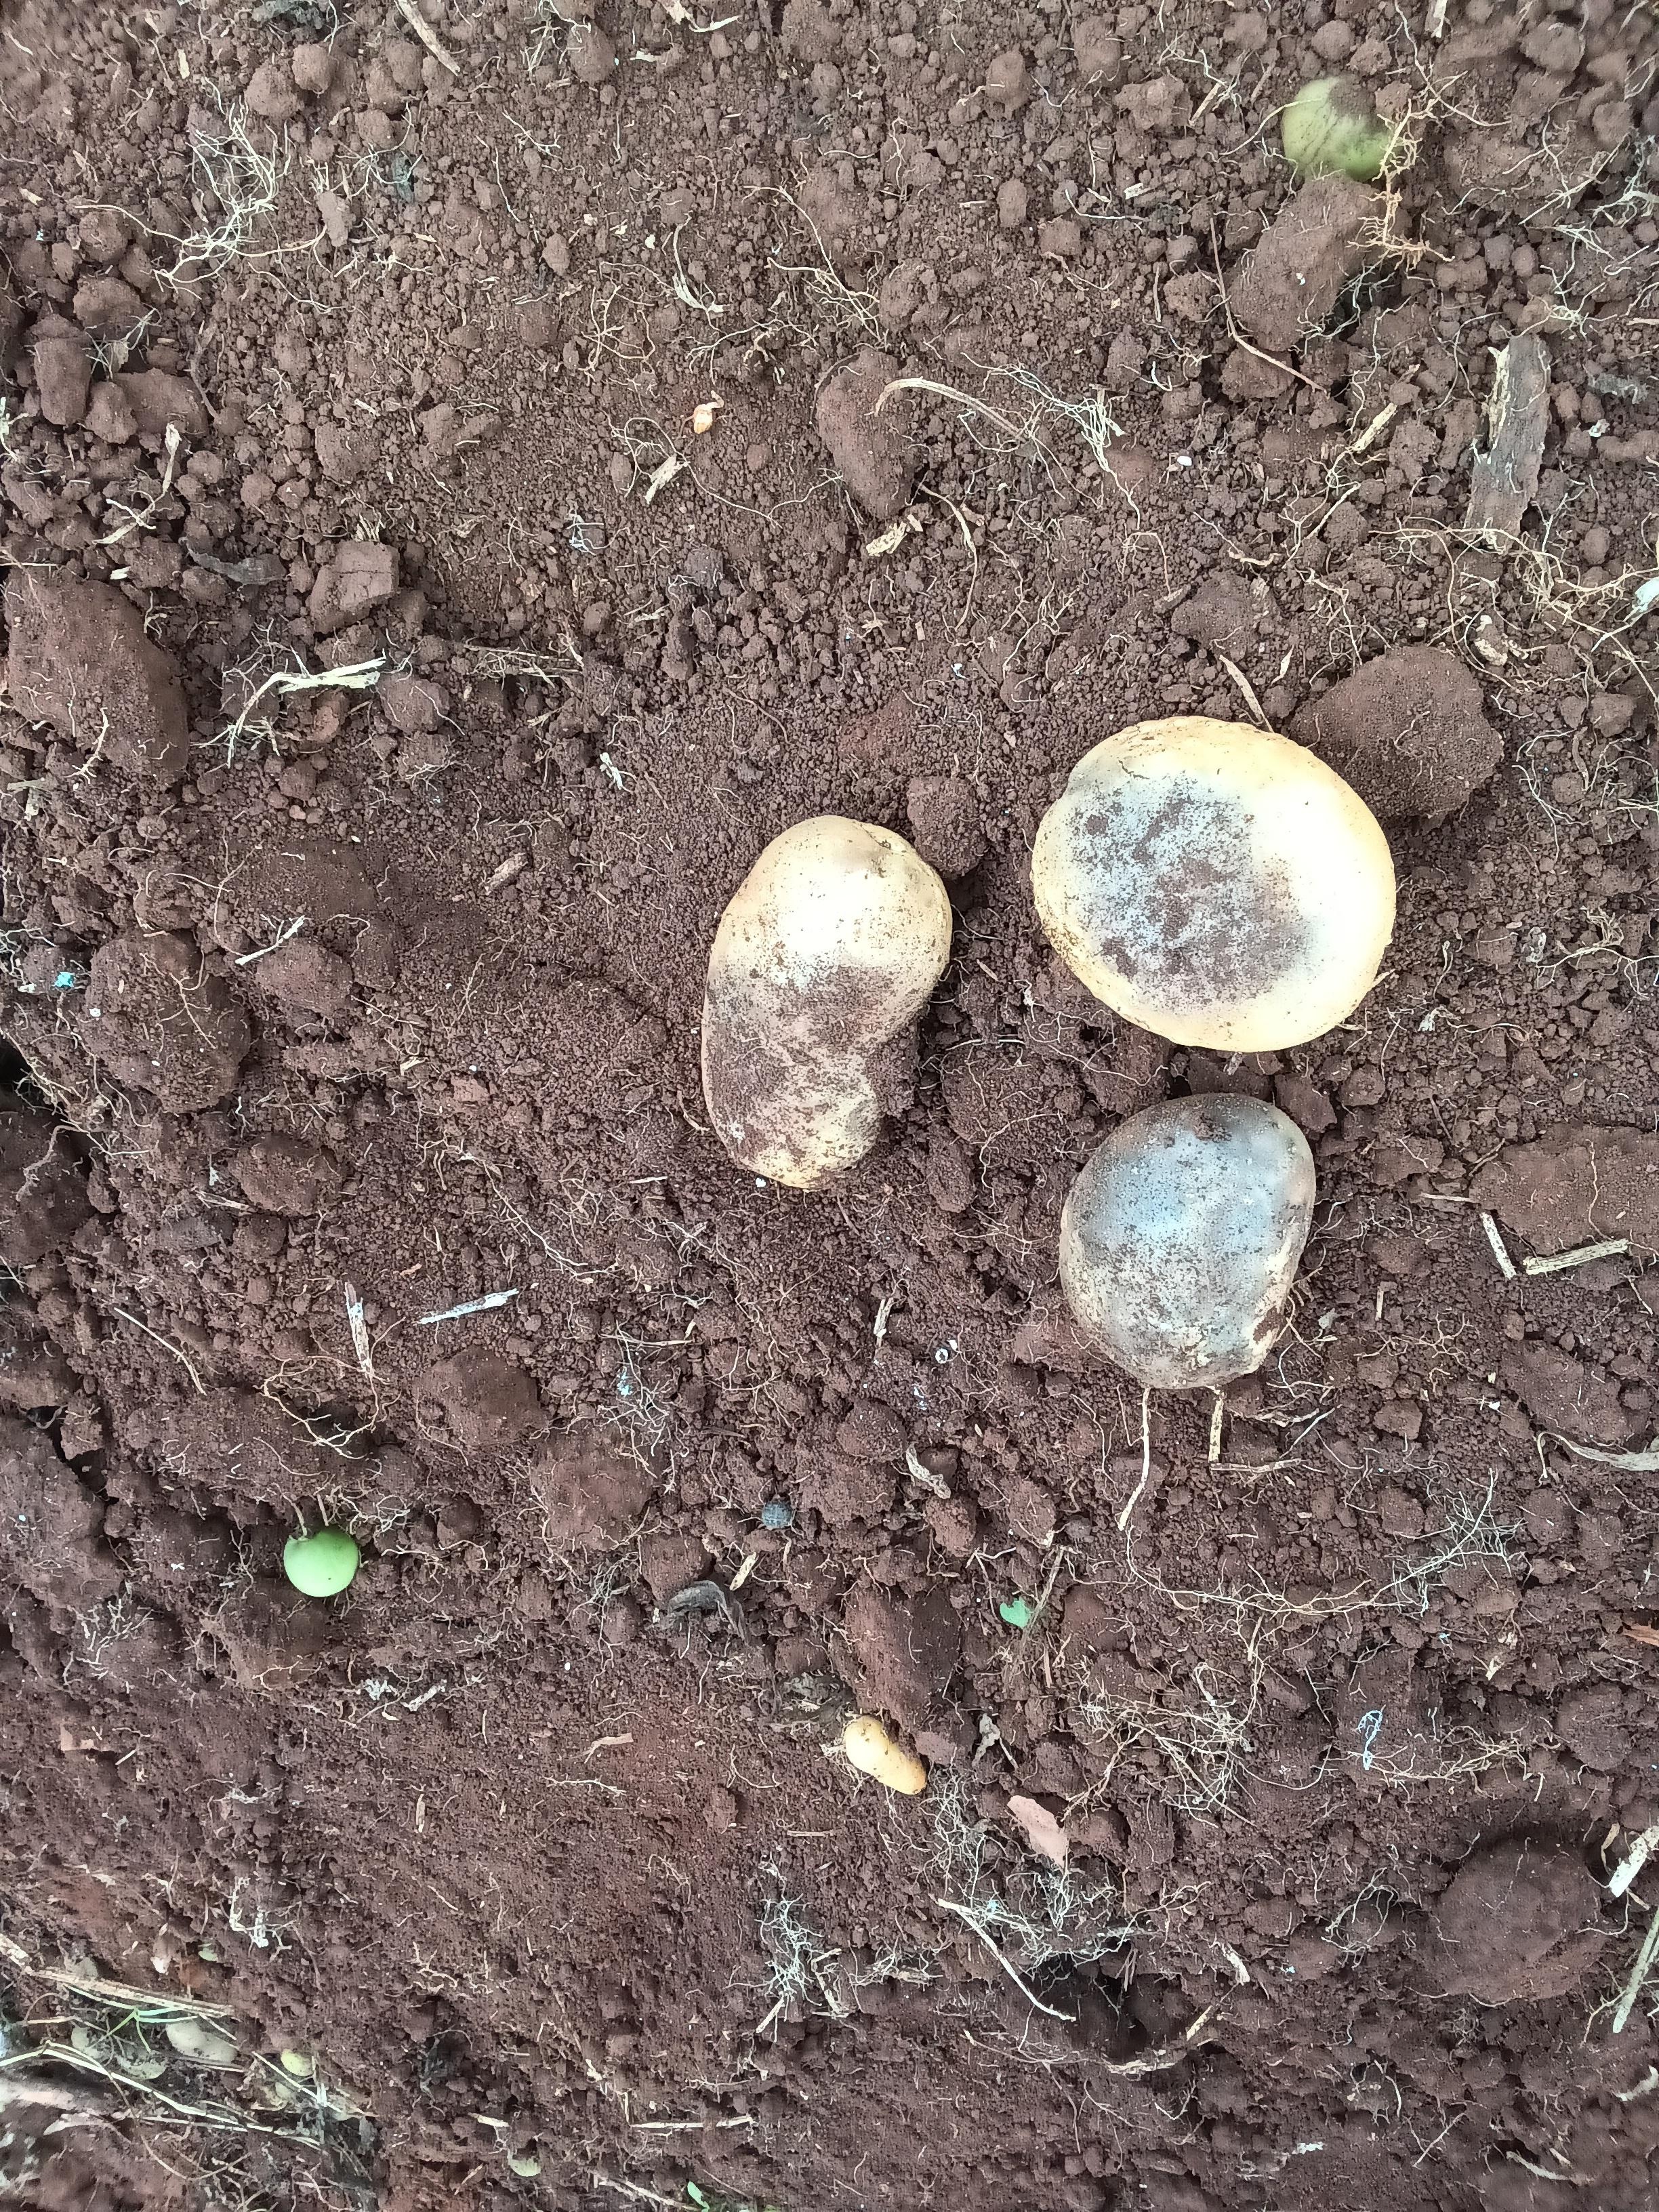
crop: potato
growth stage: harvest maturity
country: Kenya
